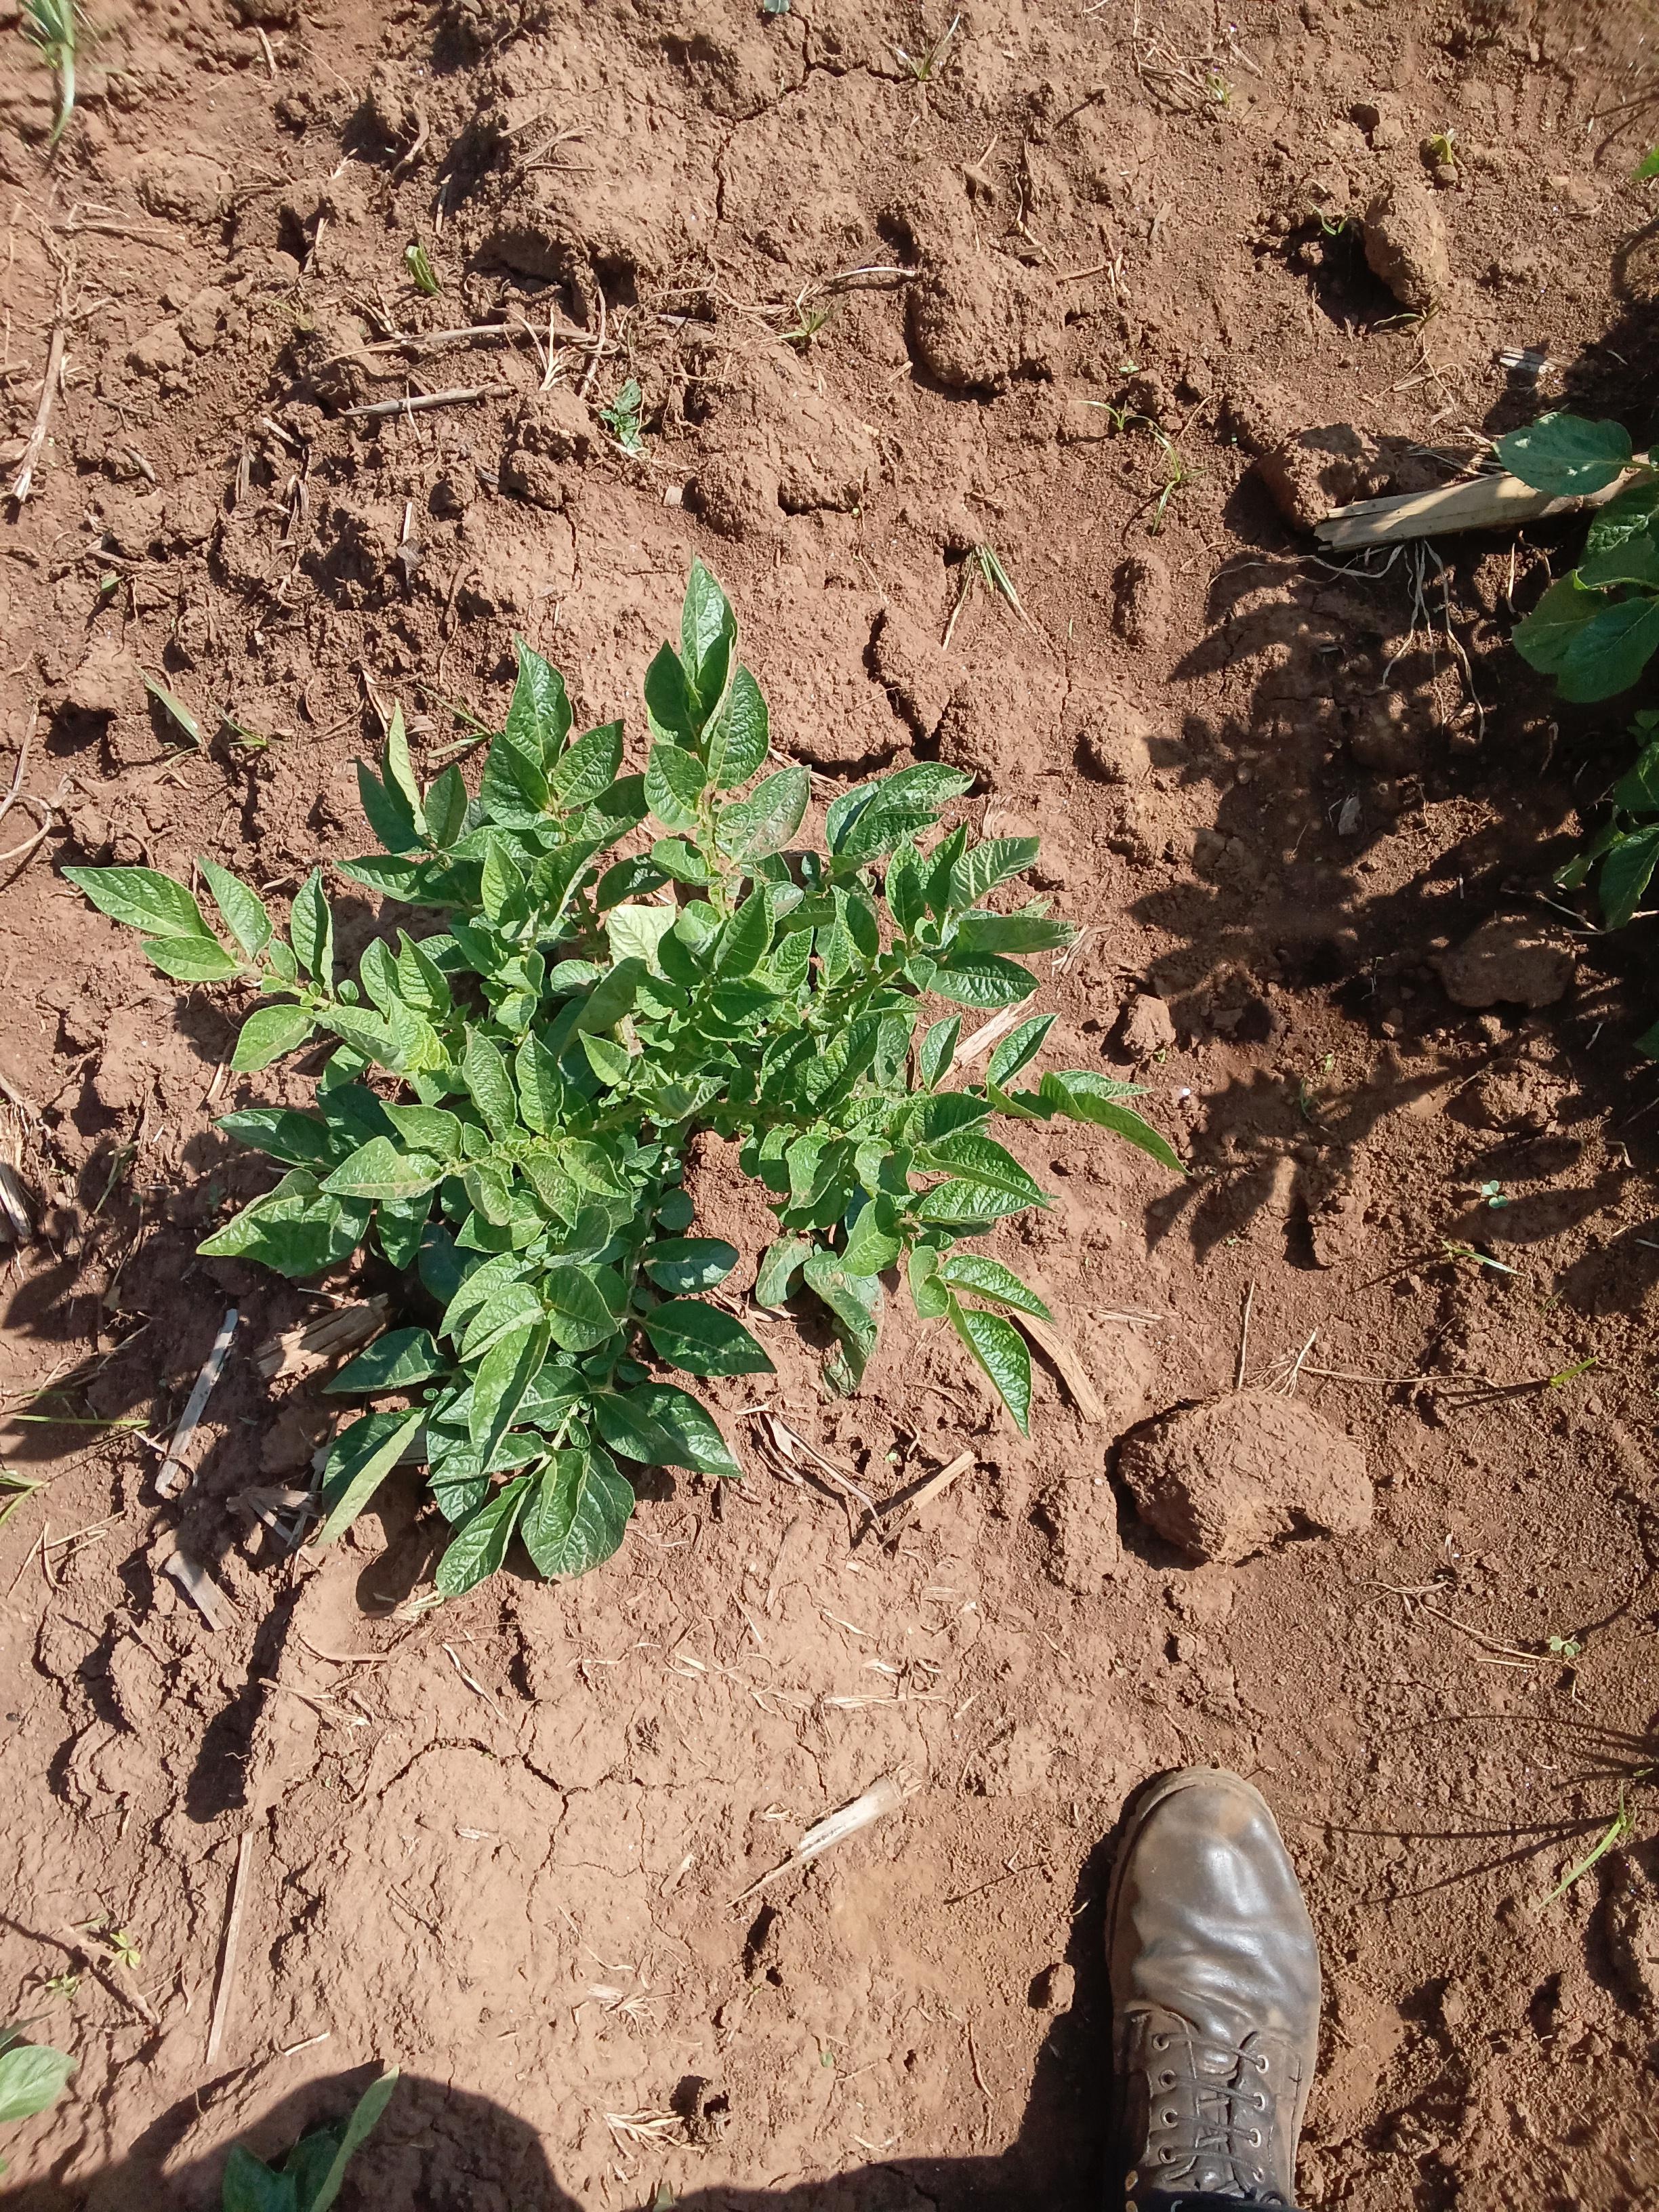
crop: potato
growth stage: vegetative
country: Kenya
